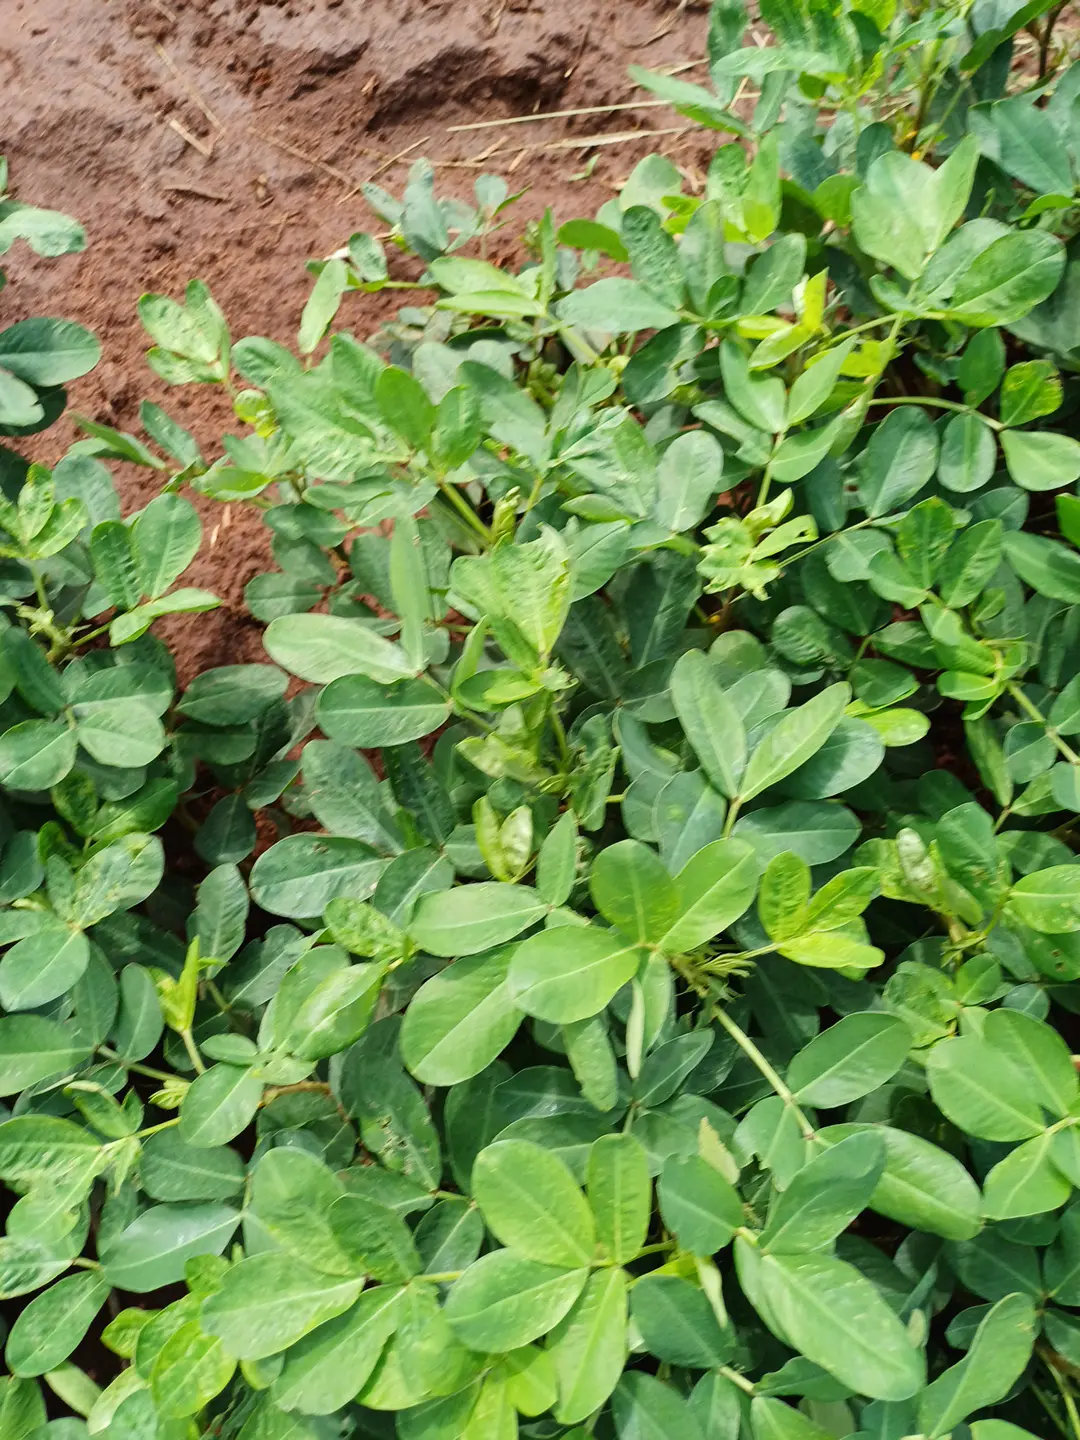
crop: groundnut
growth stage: flowering
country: Kenya
